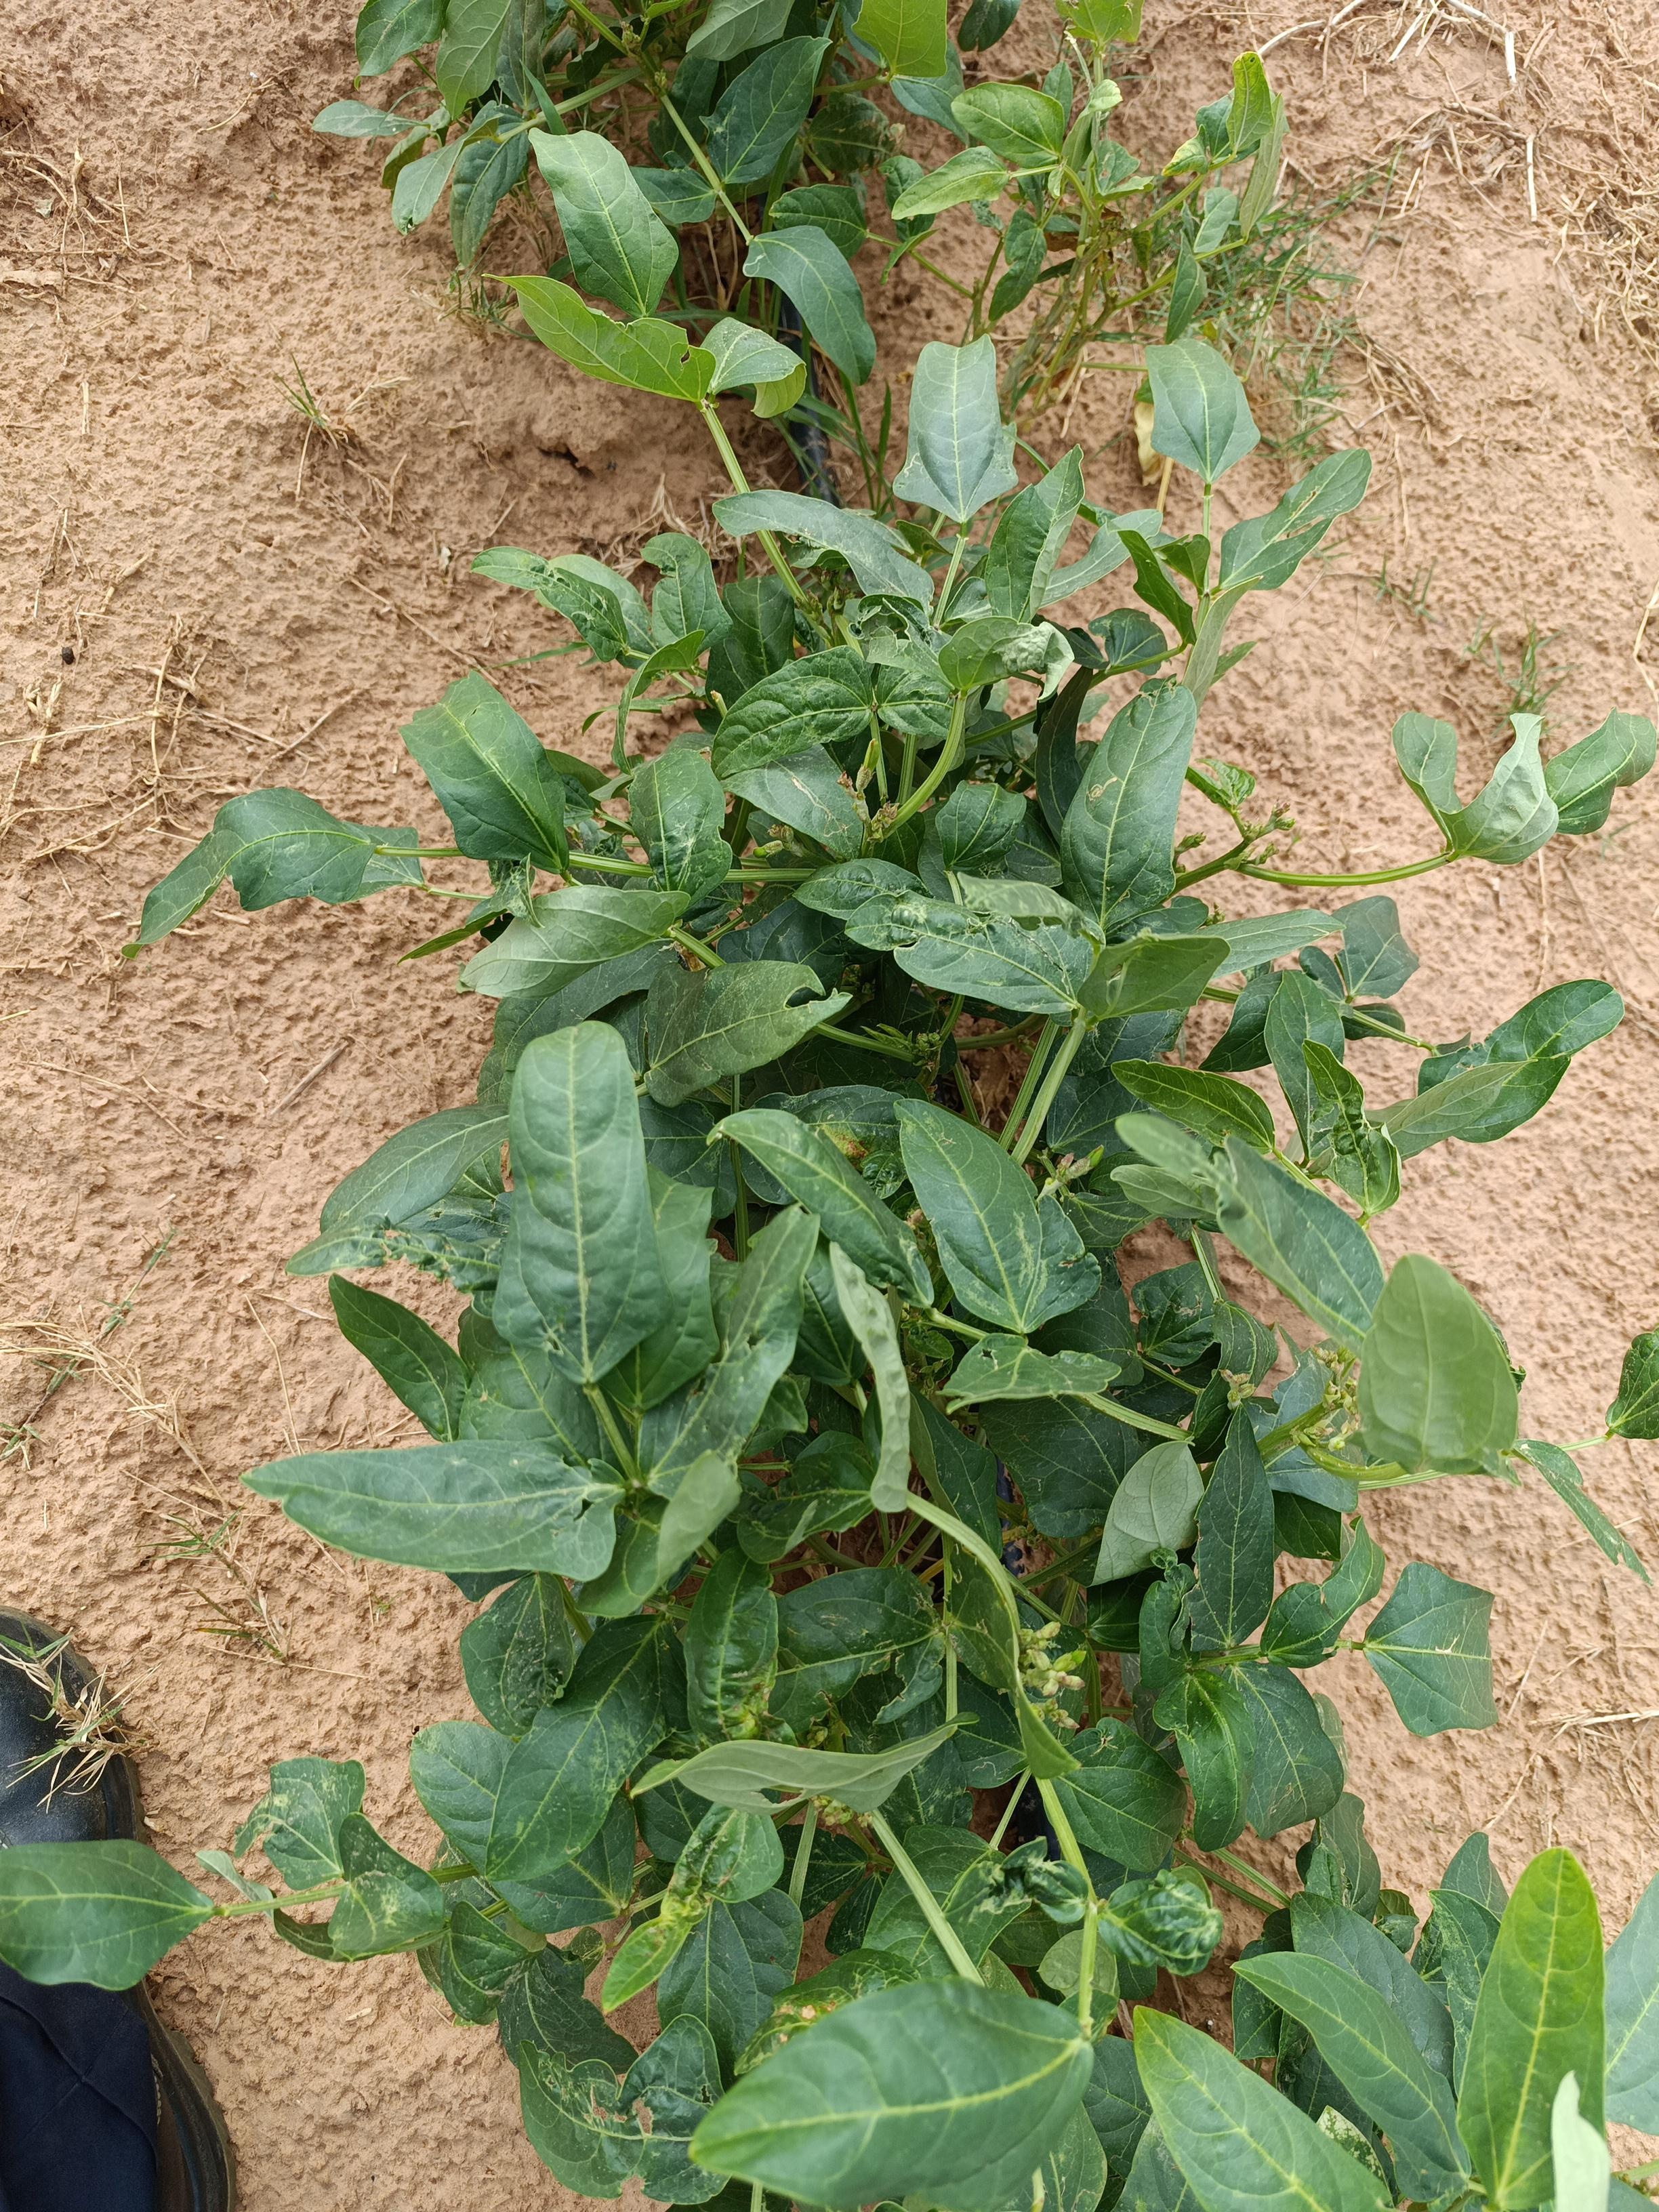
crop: cowpea
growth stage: development pod
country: Nigeria
